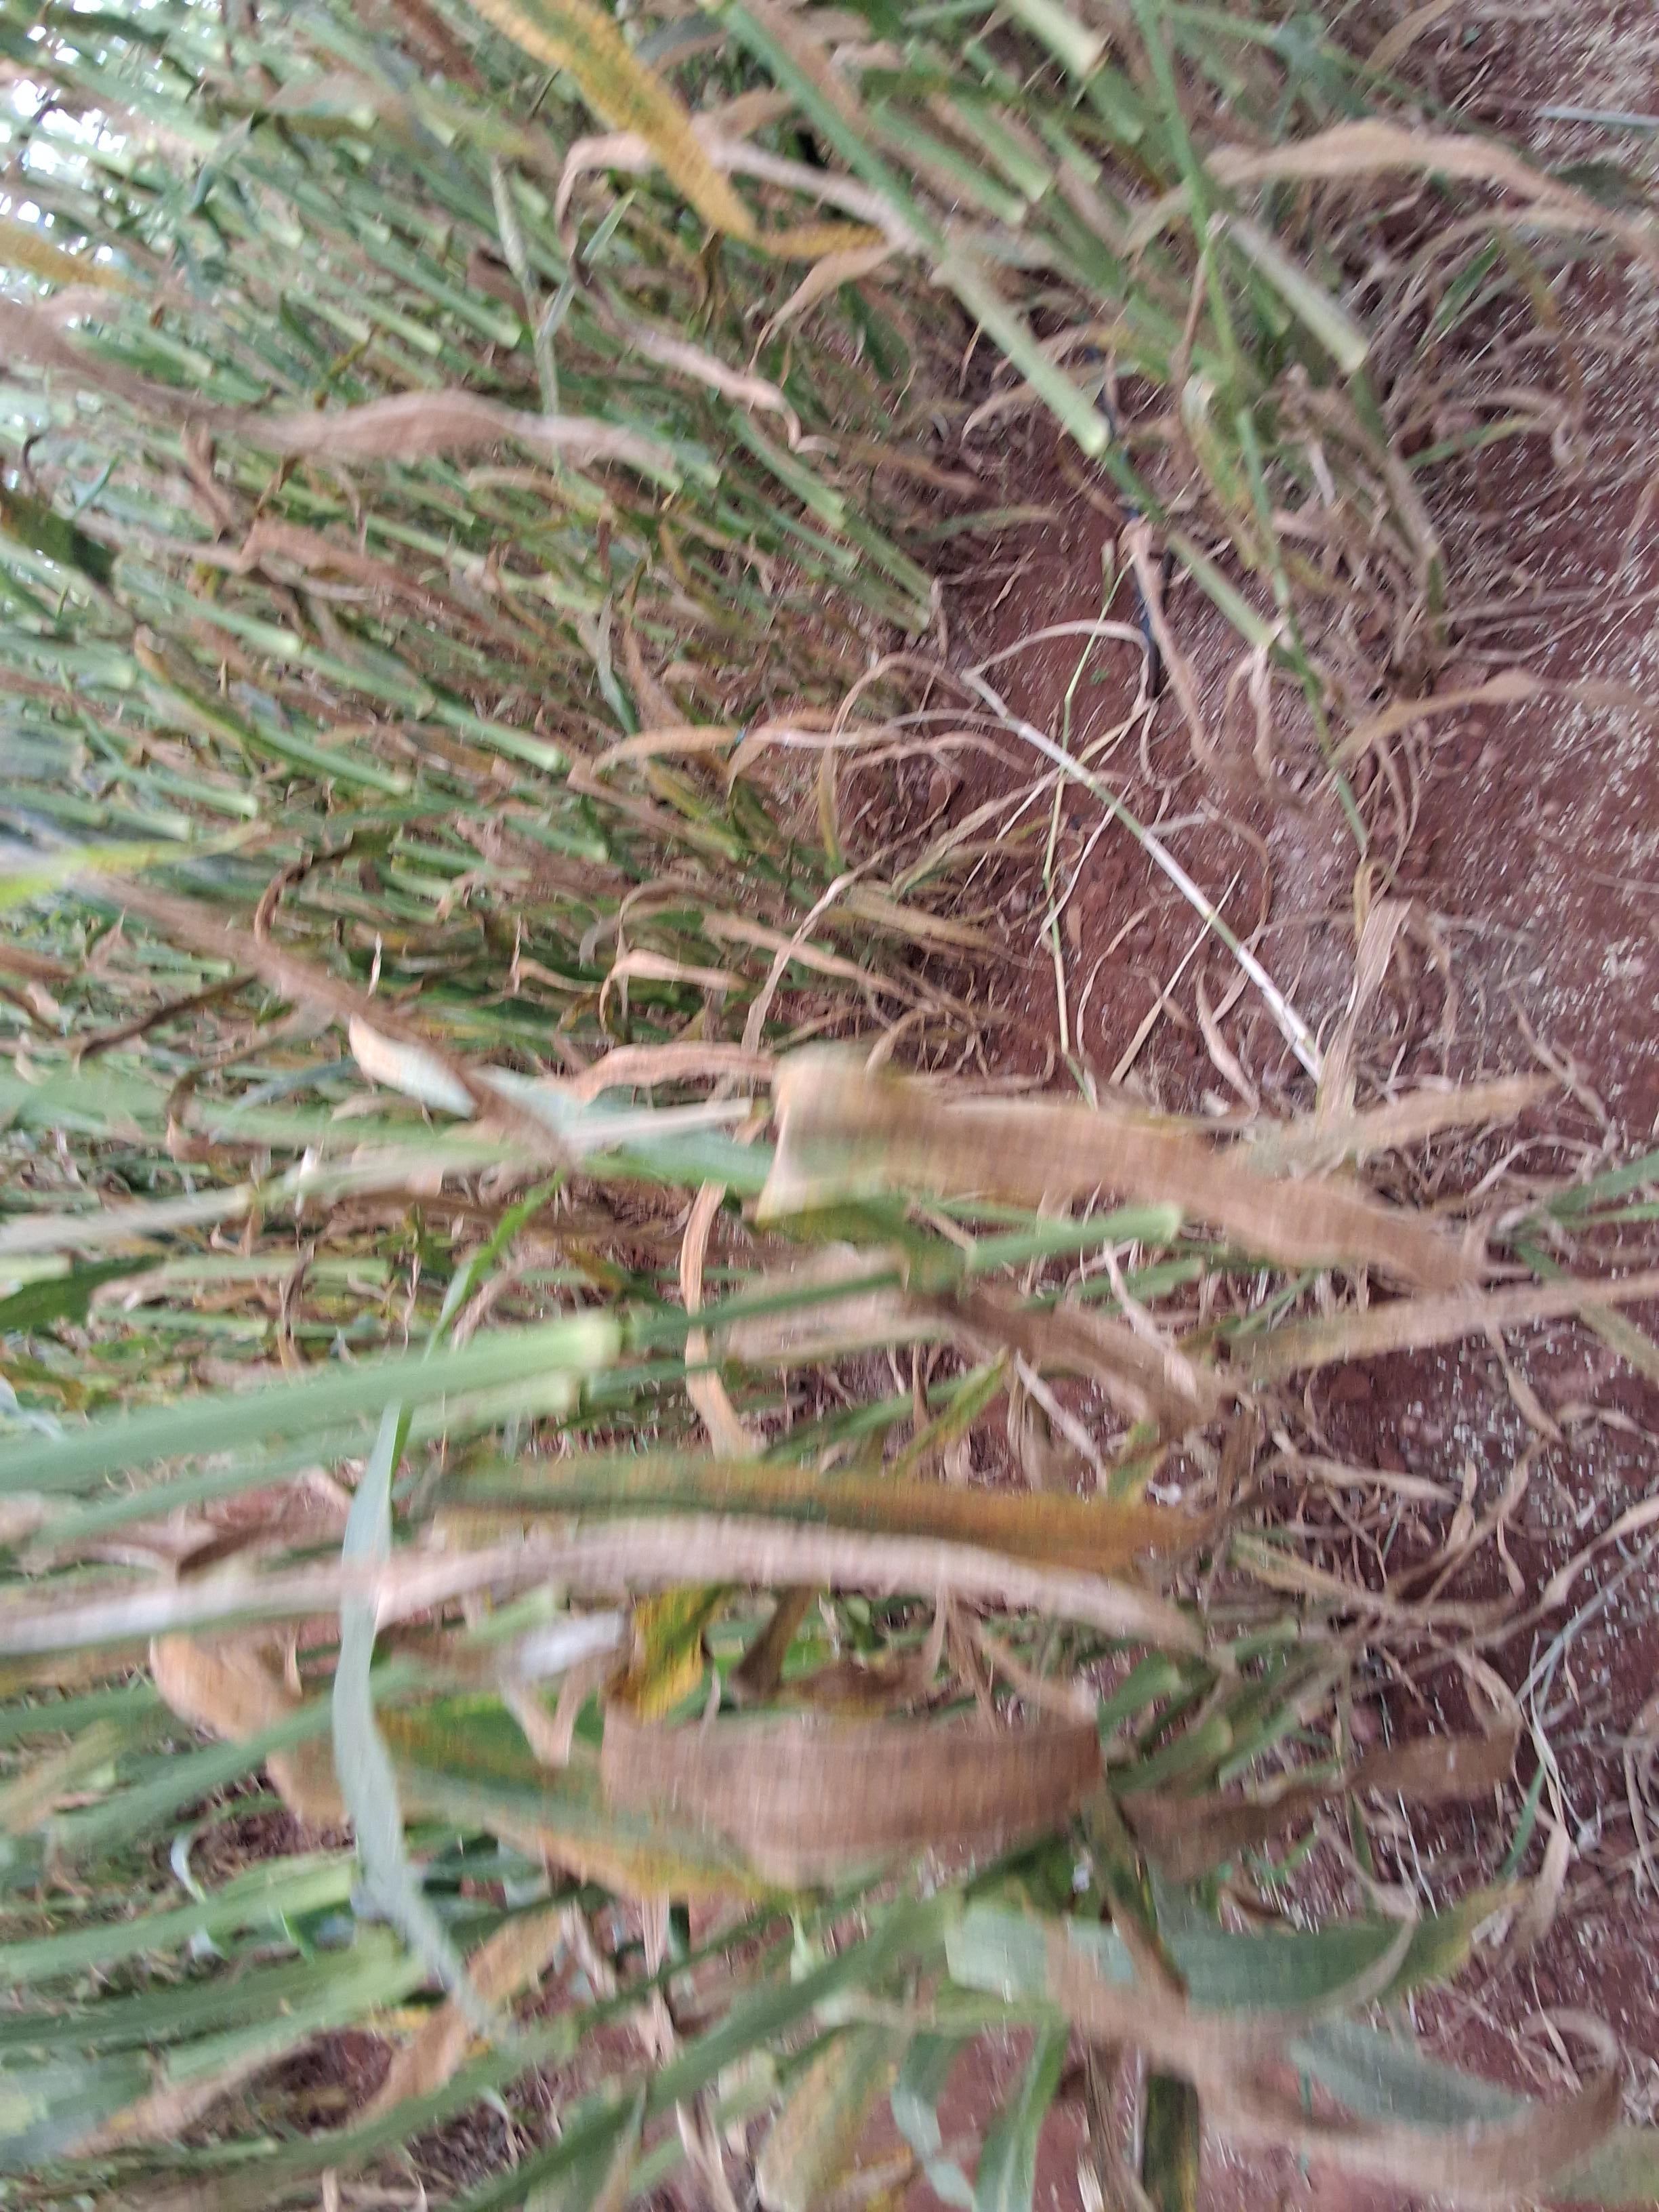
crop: pearl millet
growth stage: filling grain
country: Kenya
